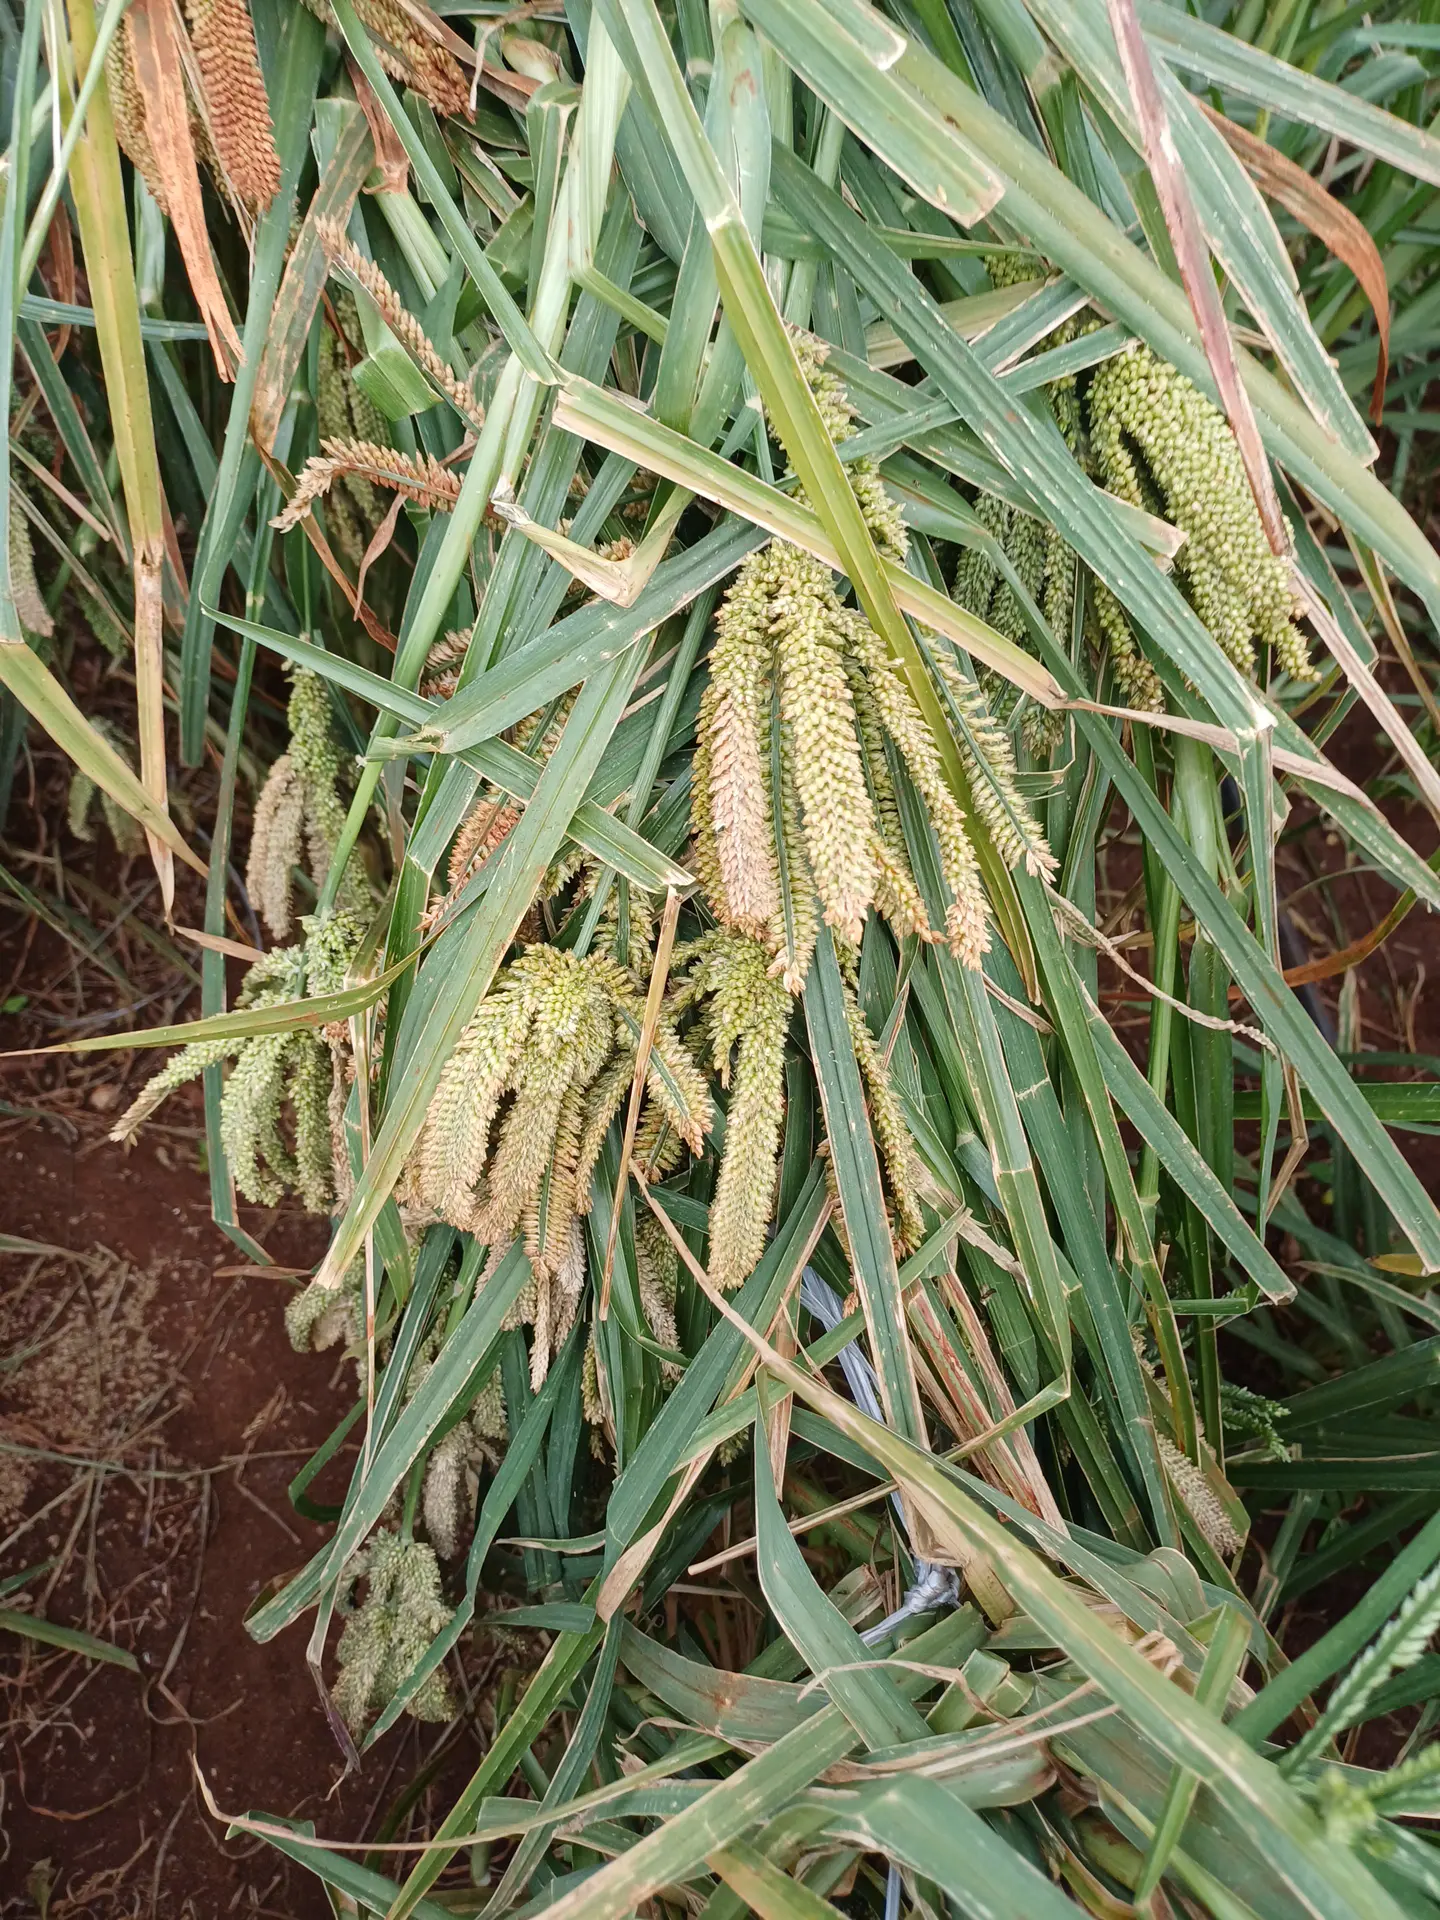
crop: finger millet
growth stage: filling grain
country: Kenya
